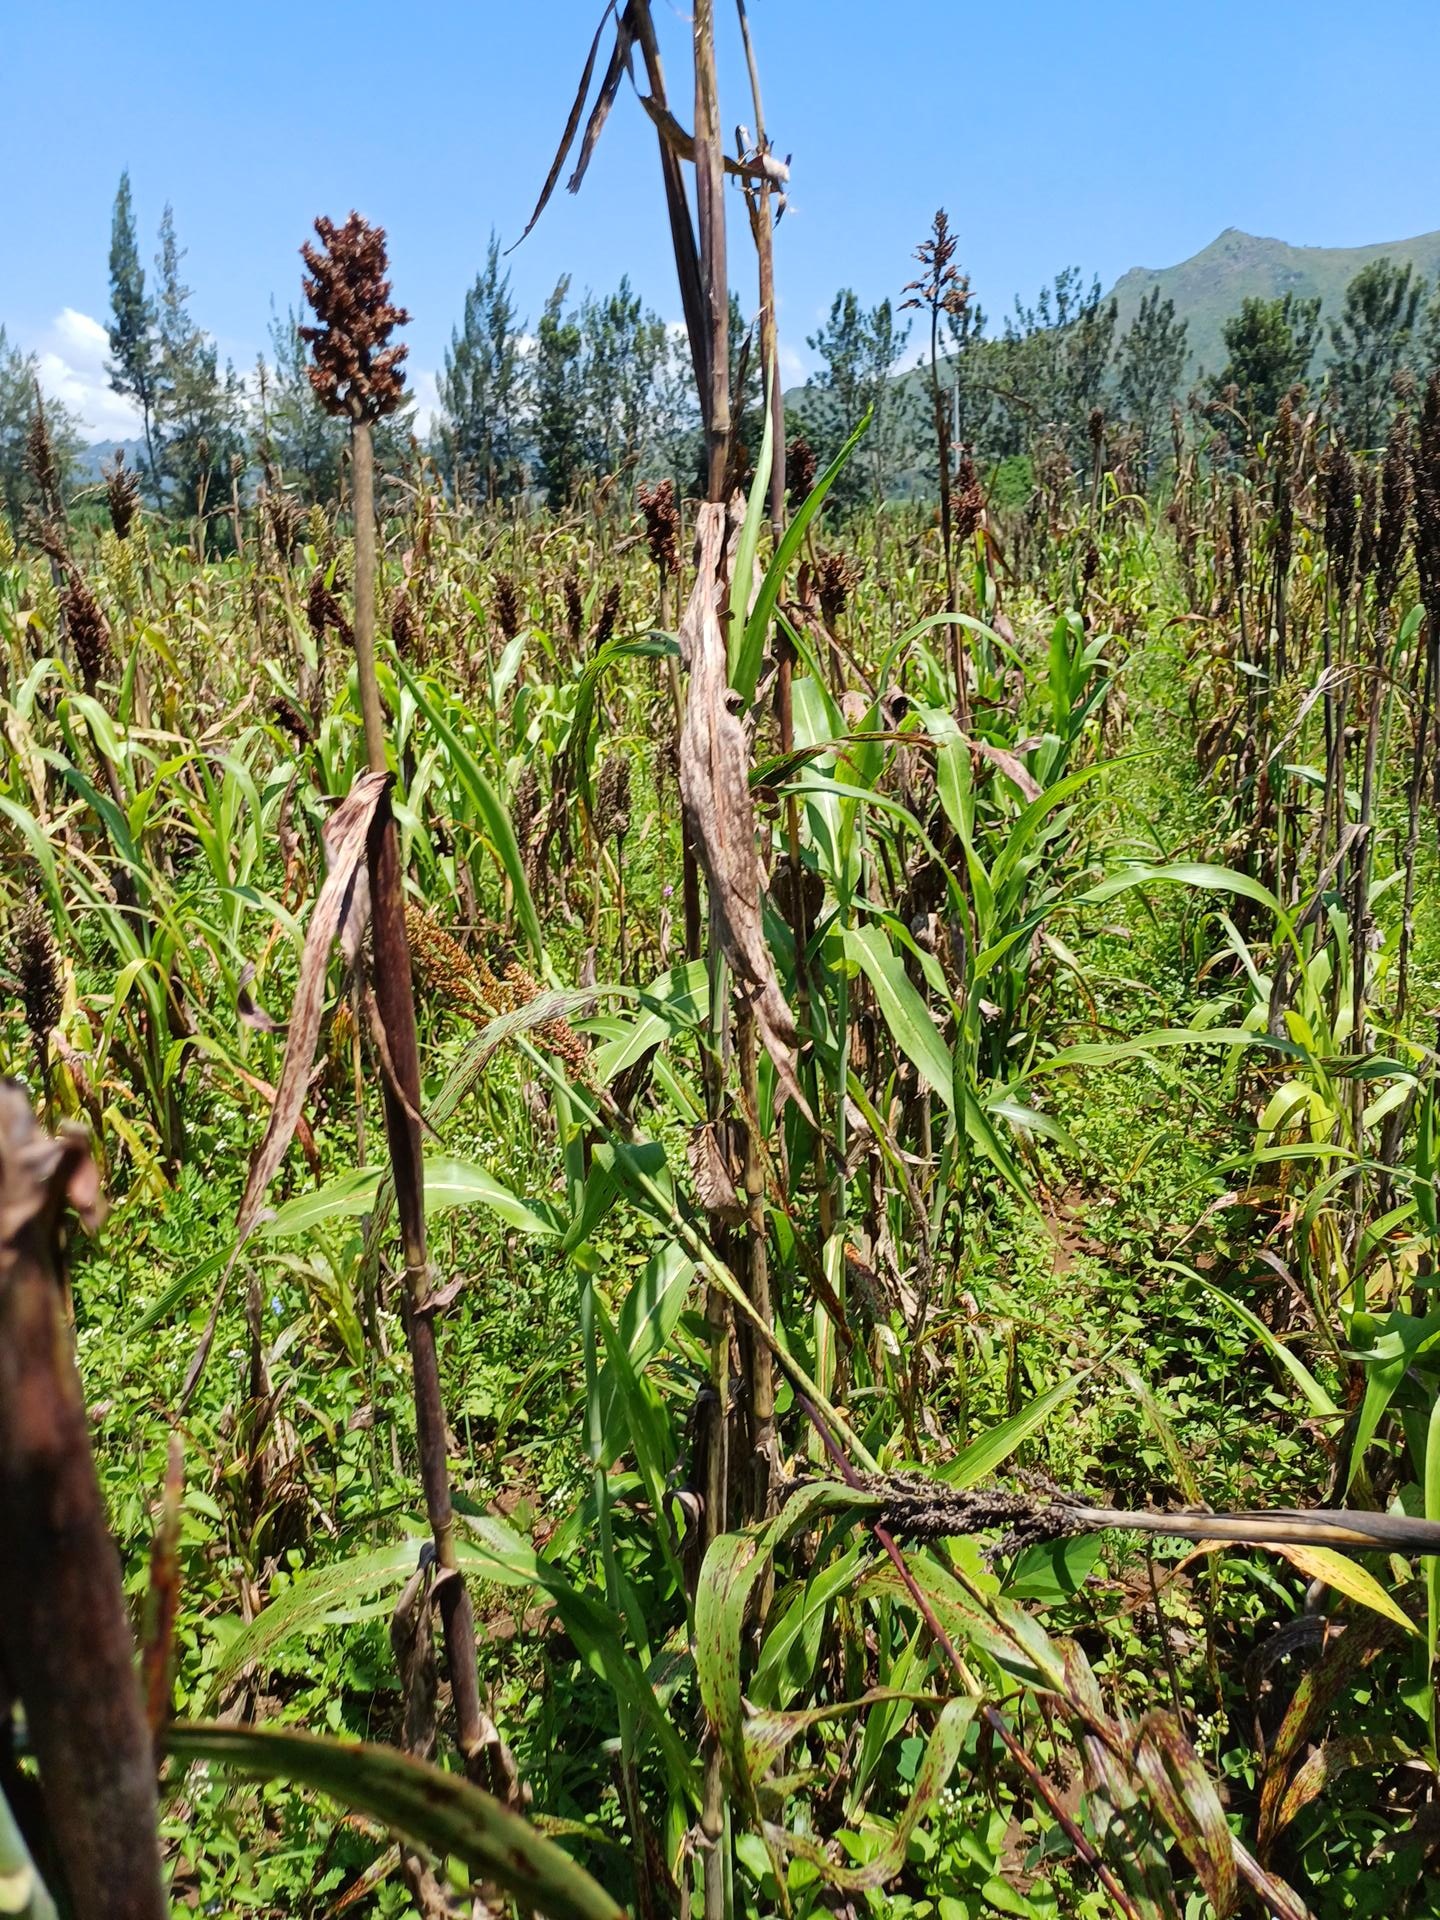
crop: sorghum
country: Kenya
